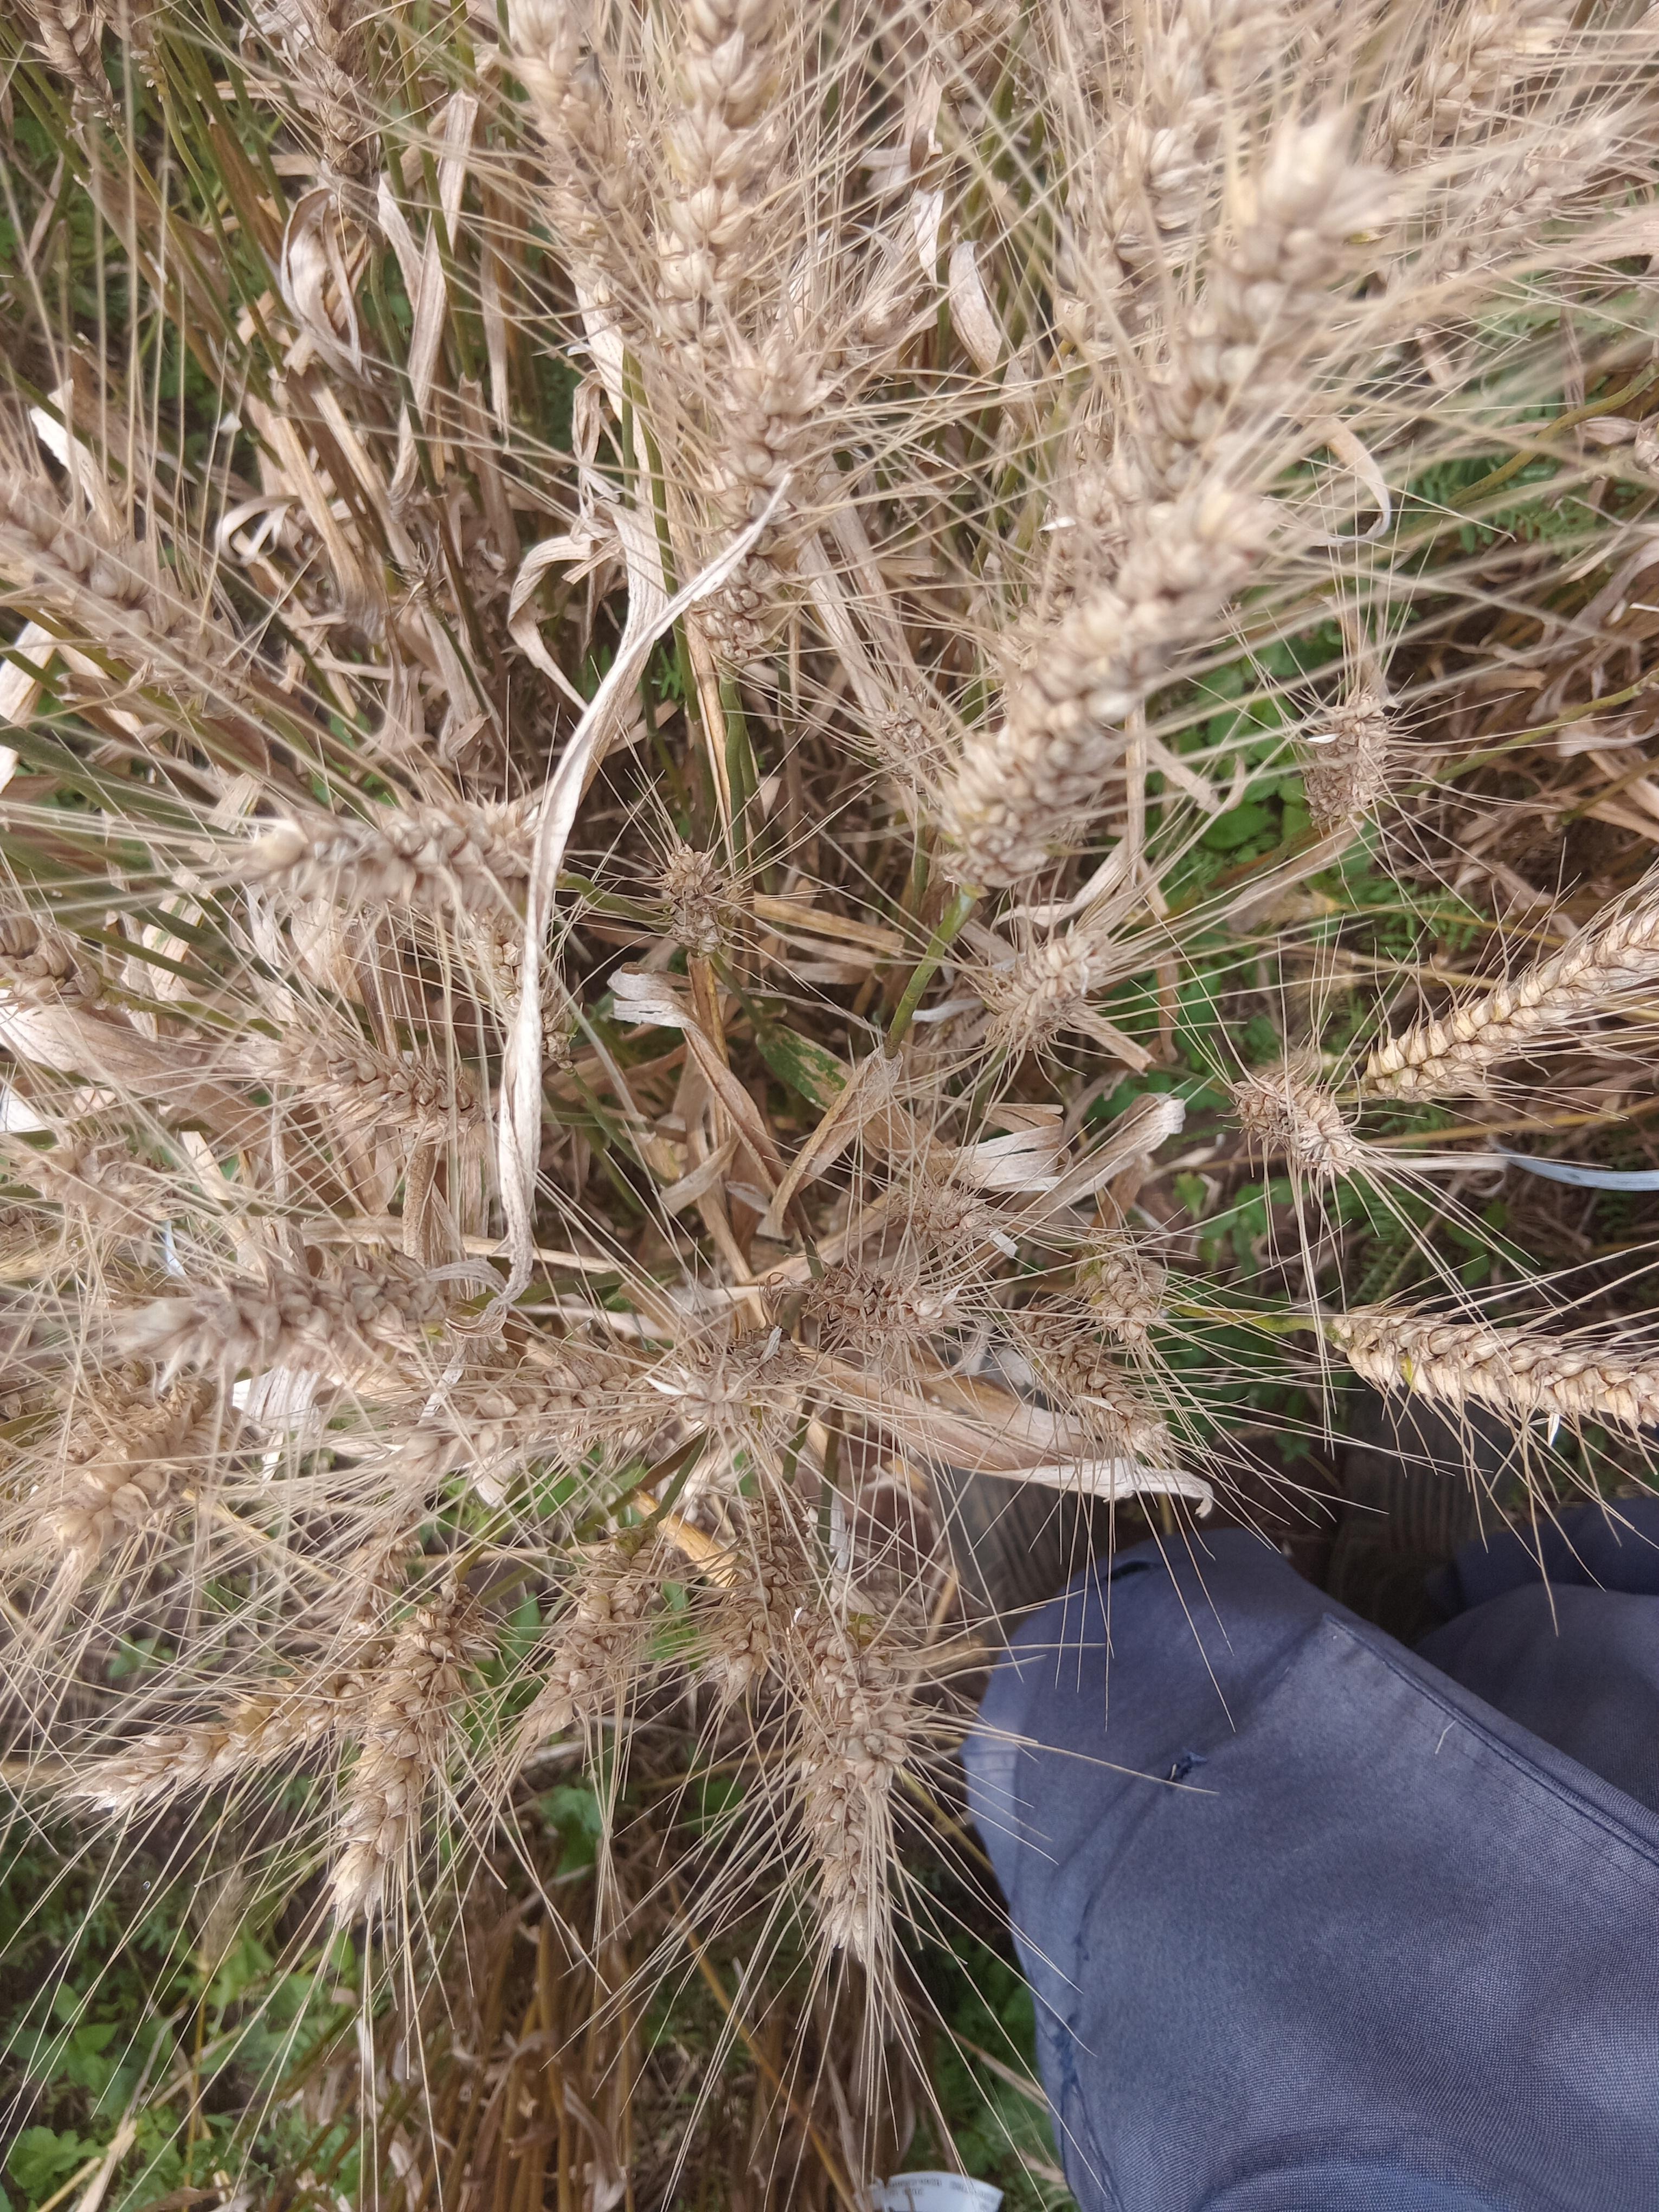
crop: wheat
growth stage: maturity
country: Kenya
